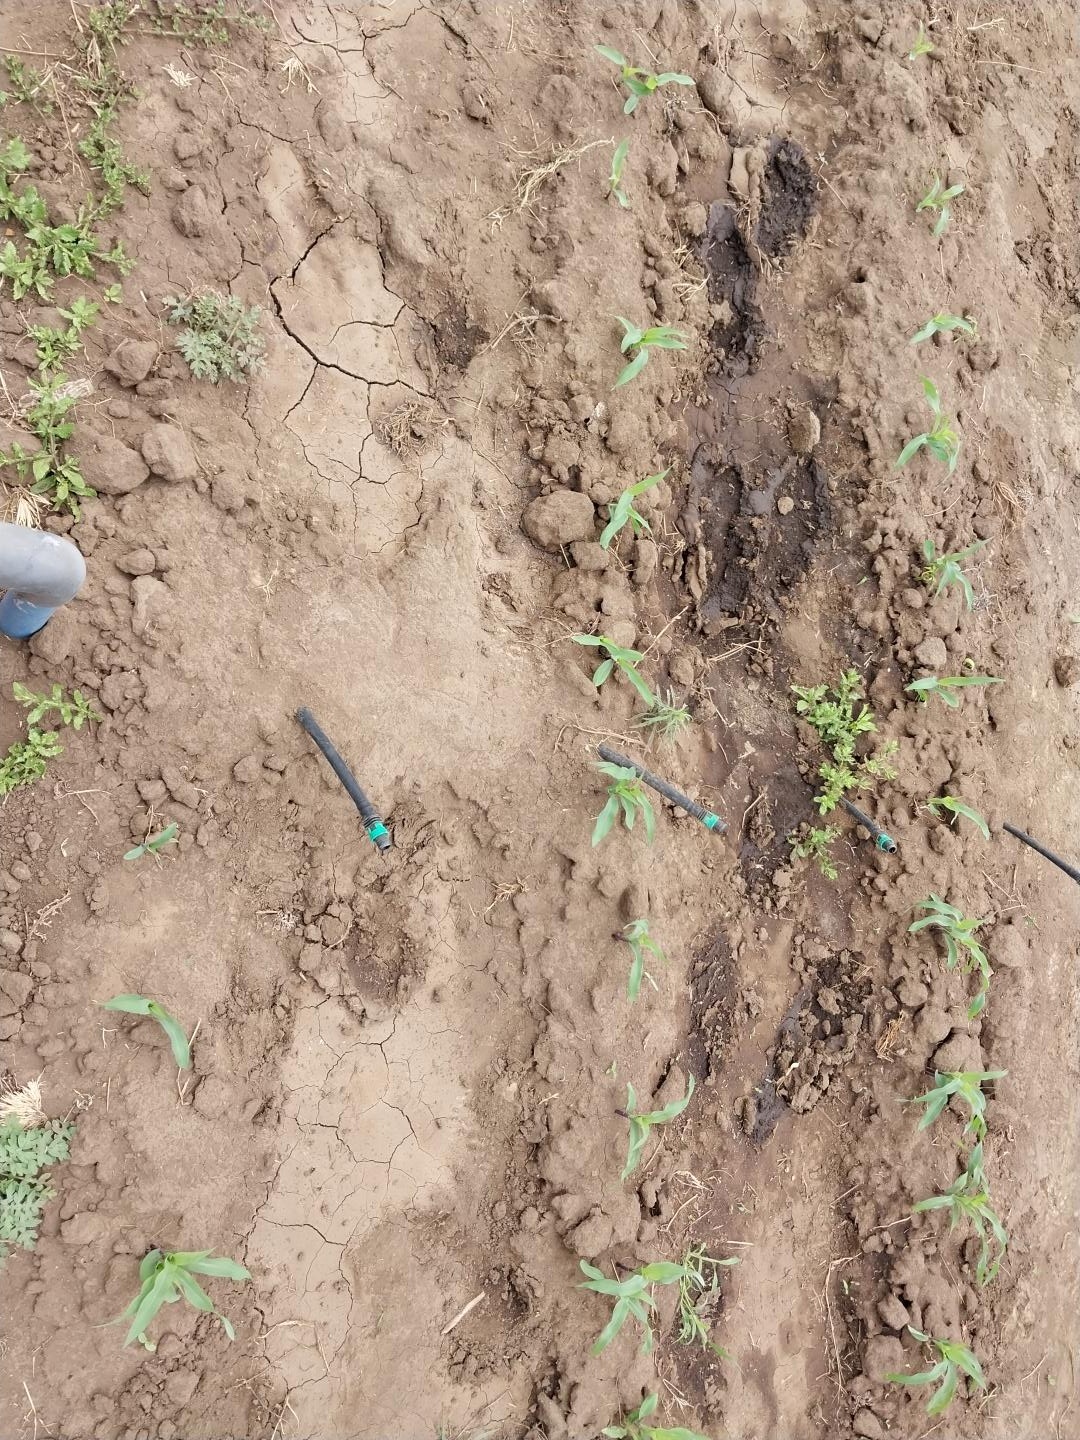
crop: maize
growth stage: emergence
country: Tanzania
